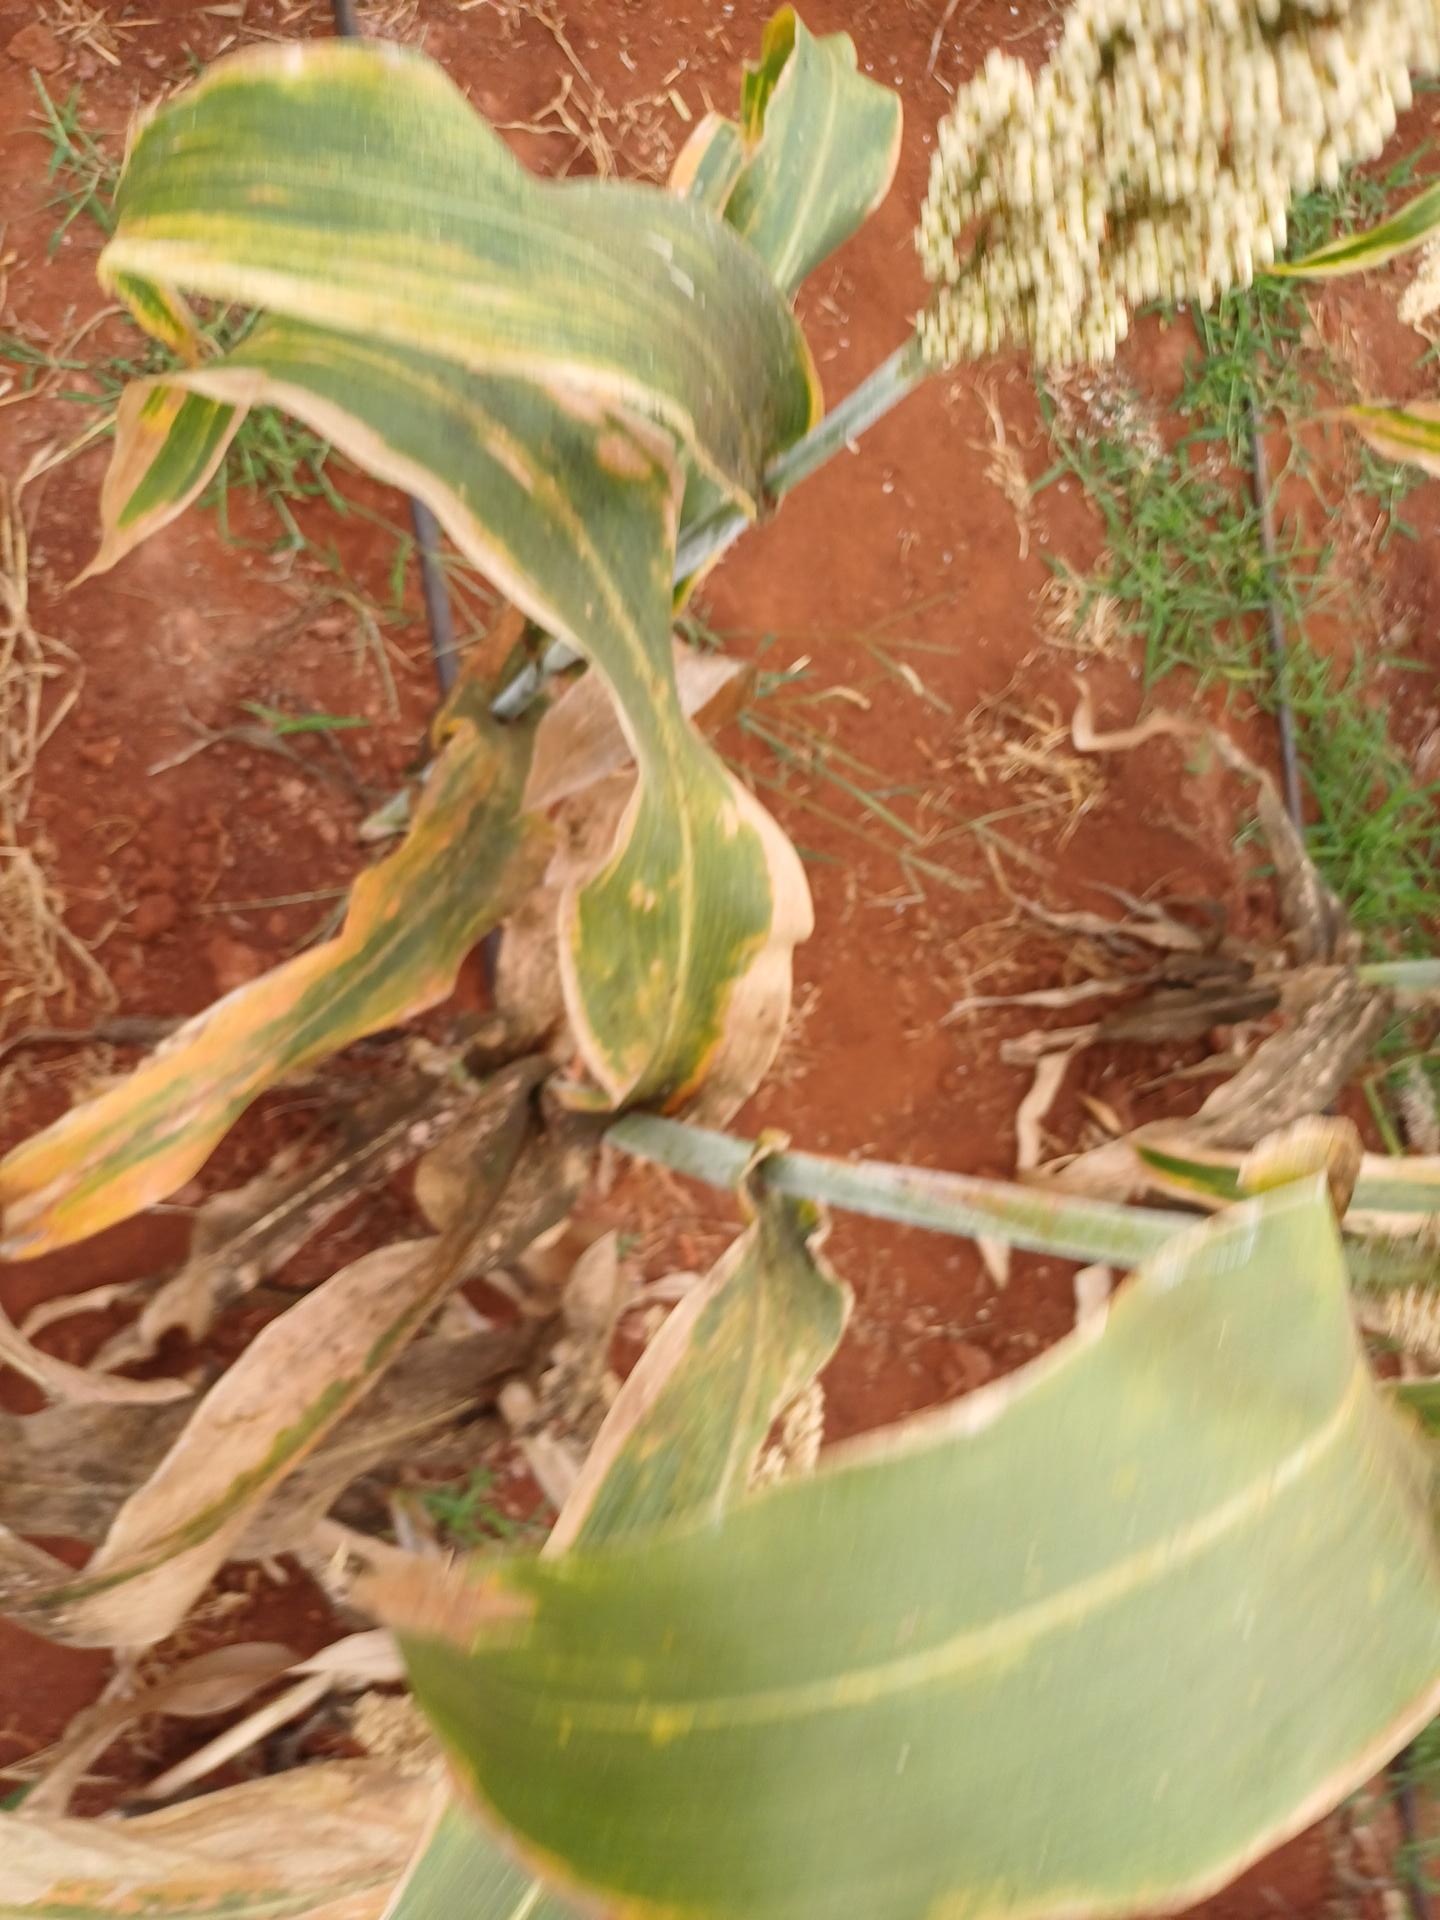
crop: sorghum
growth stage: maturity
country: Kenya
